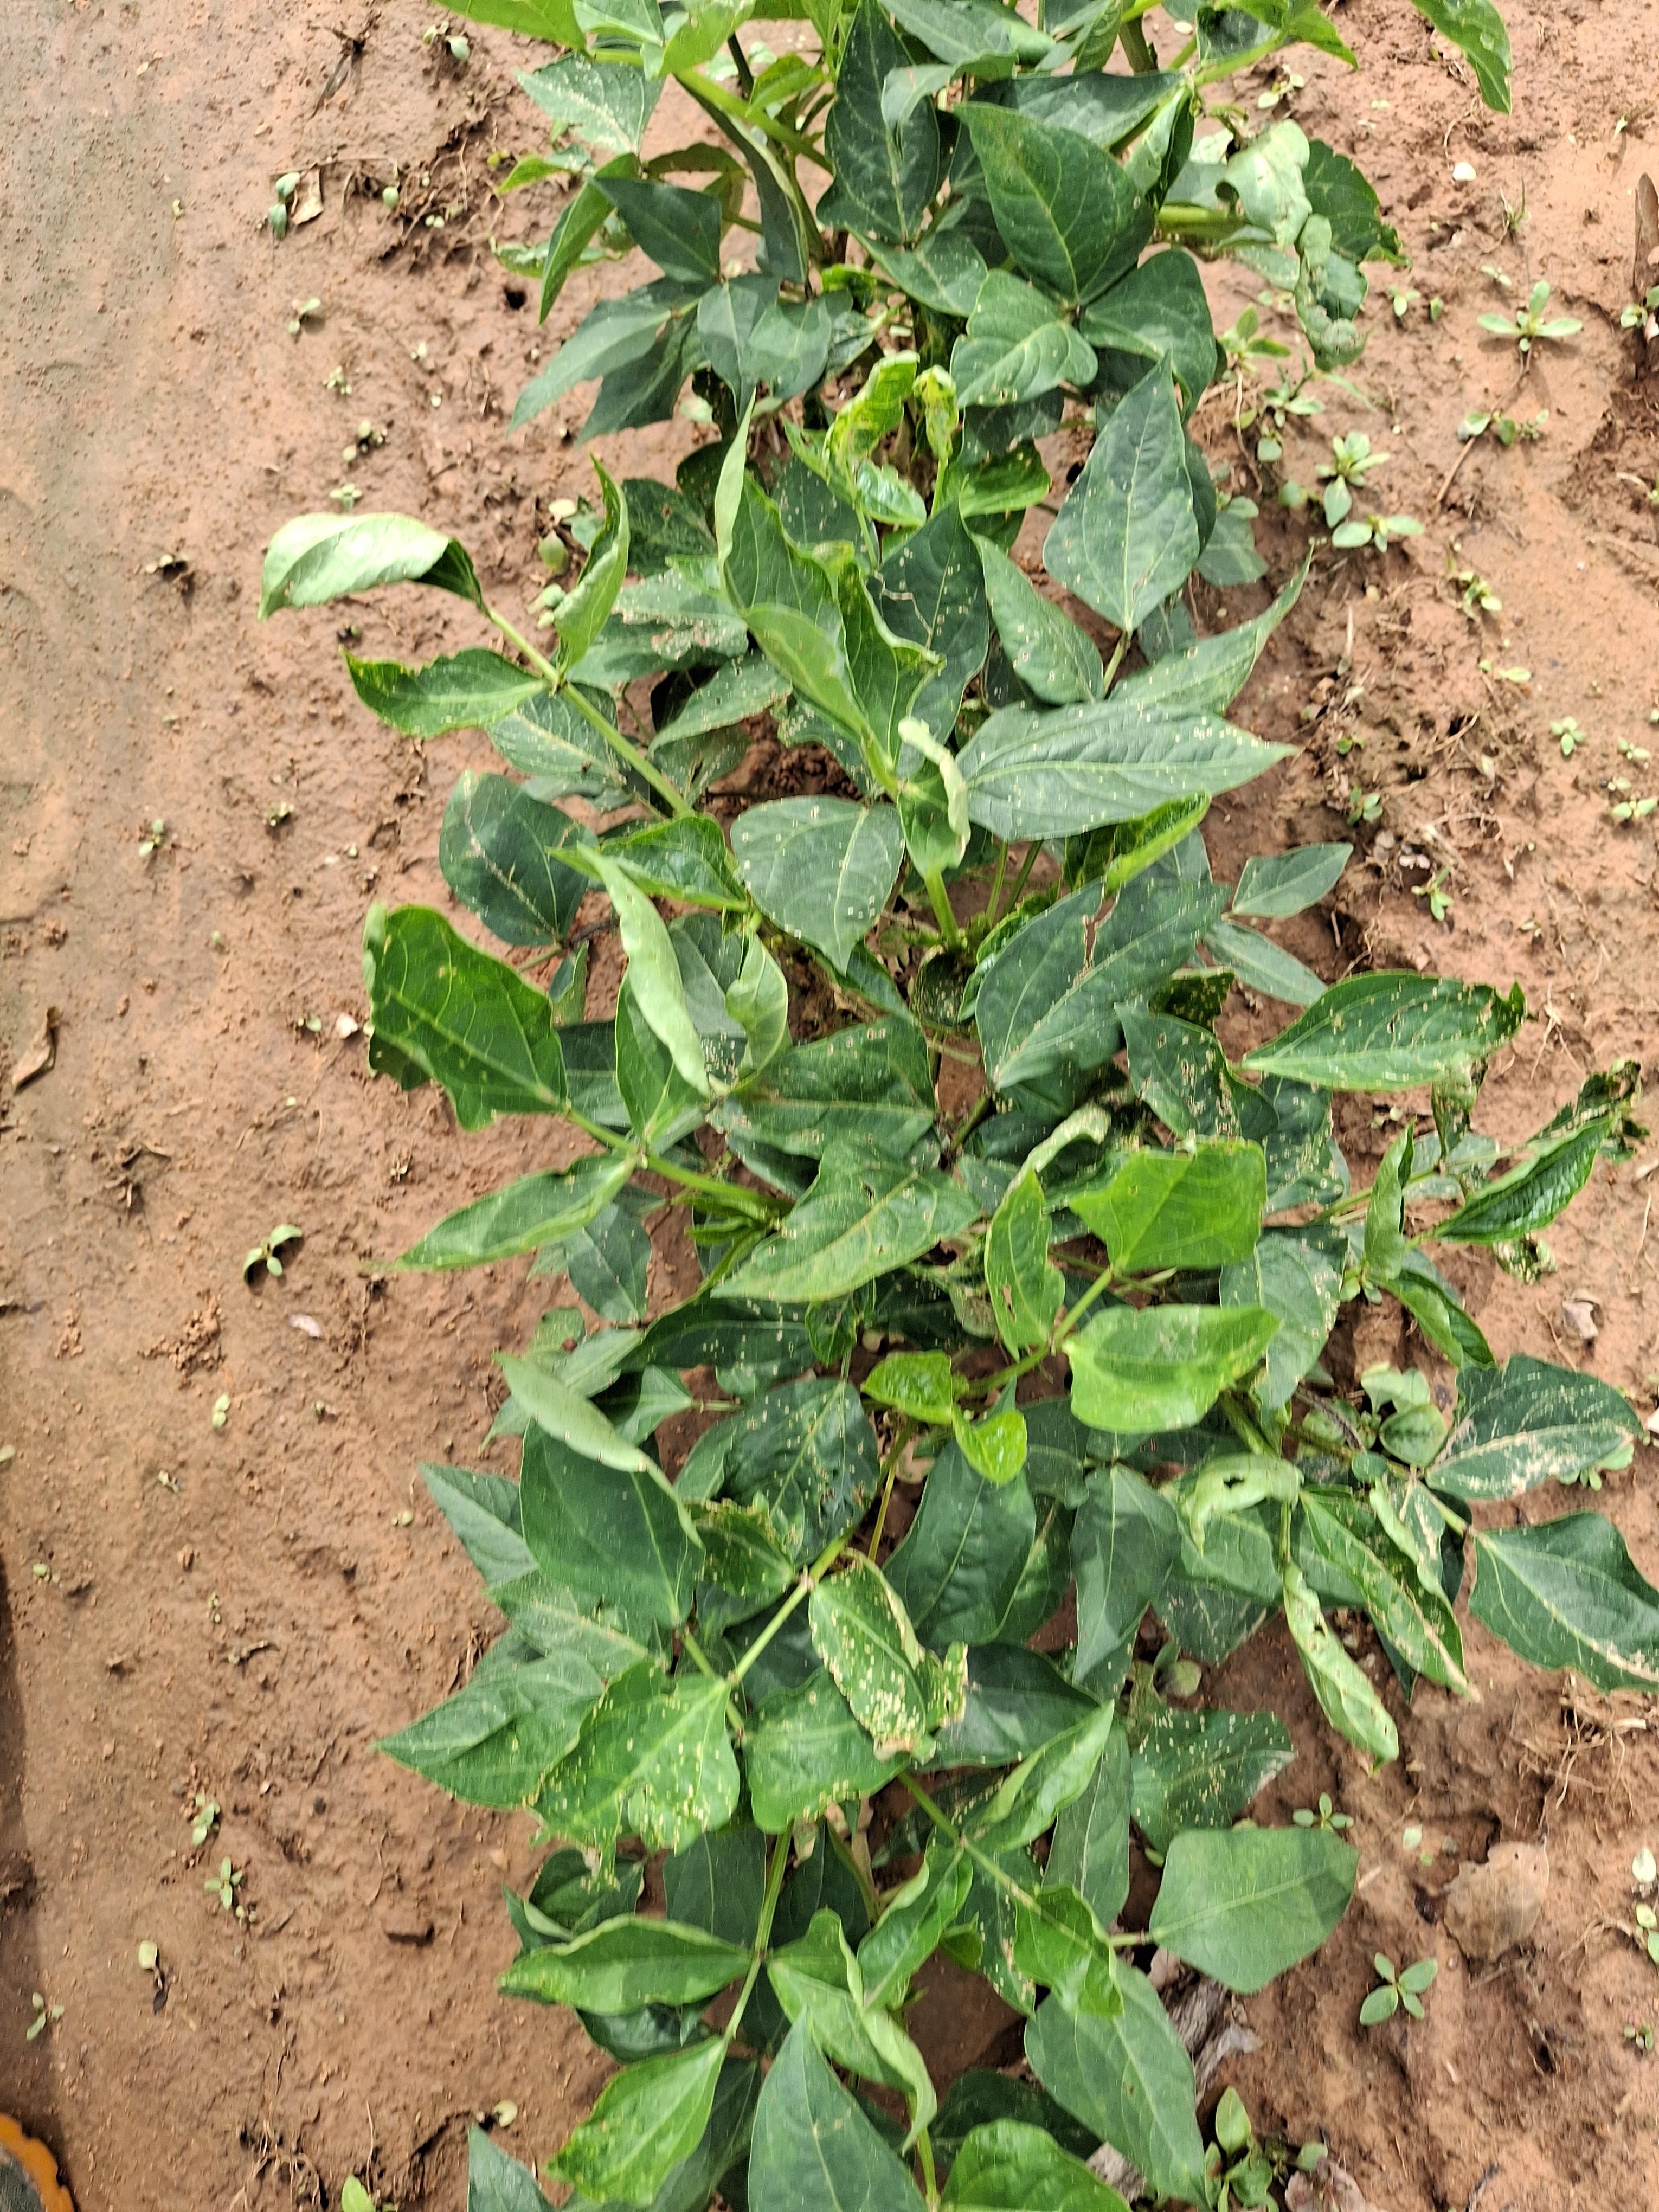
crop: cowpea
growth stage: vegetative
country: Nigeria
